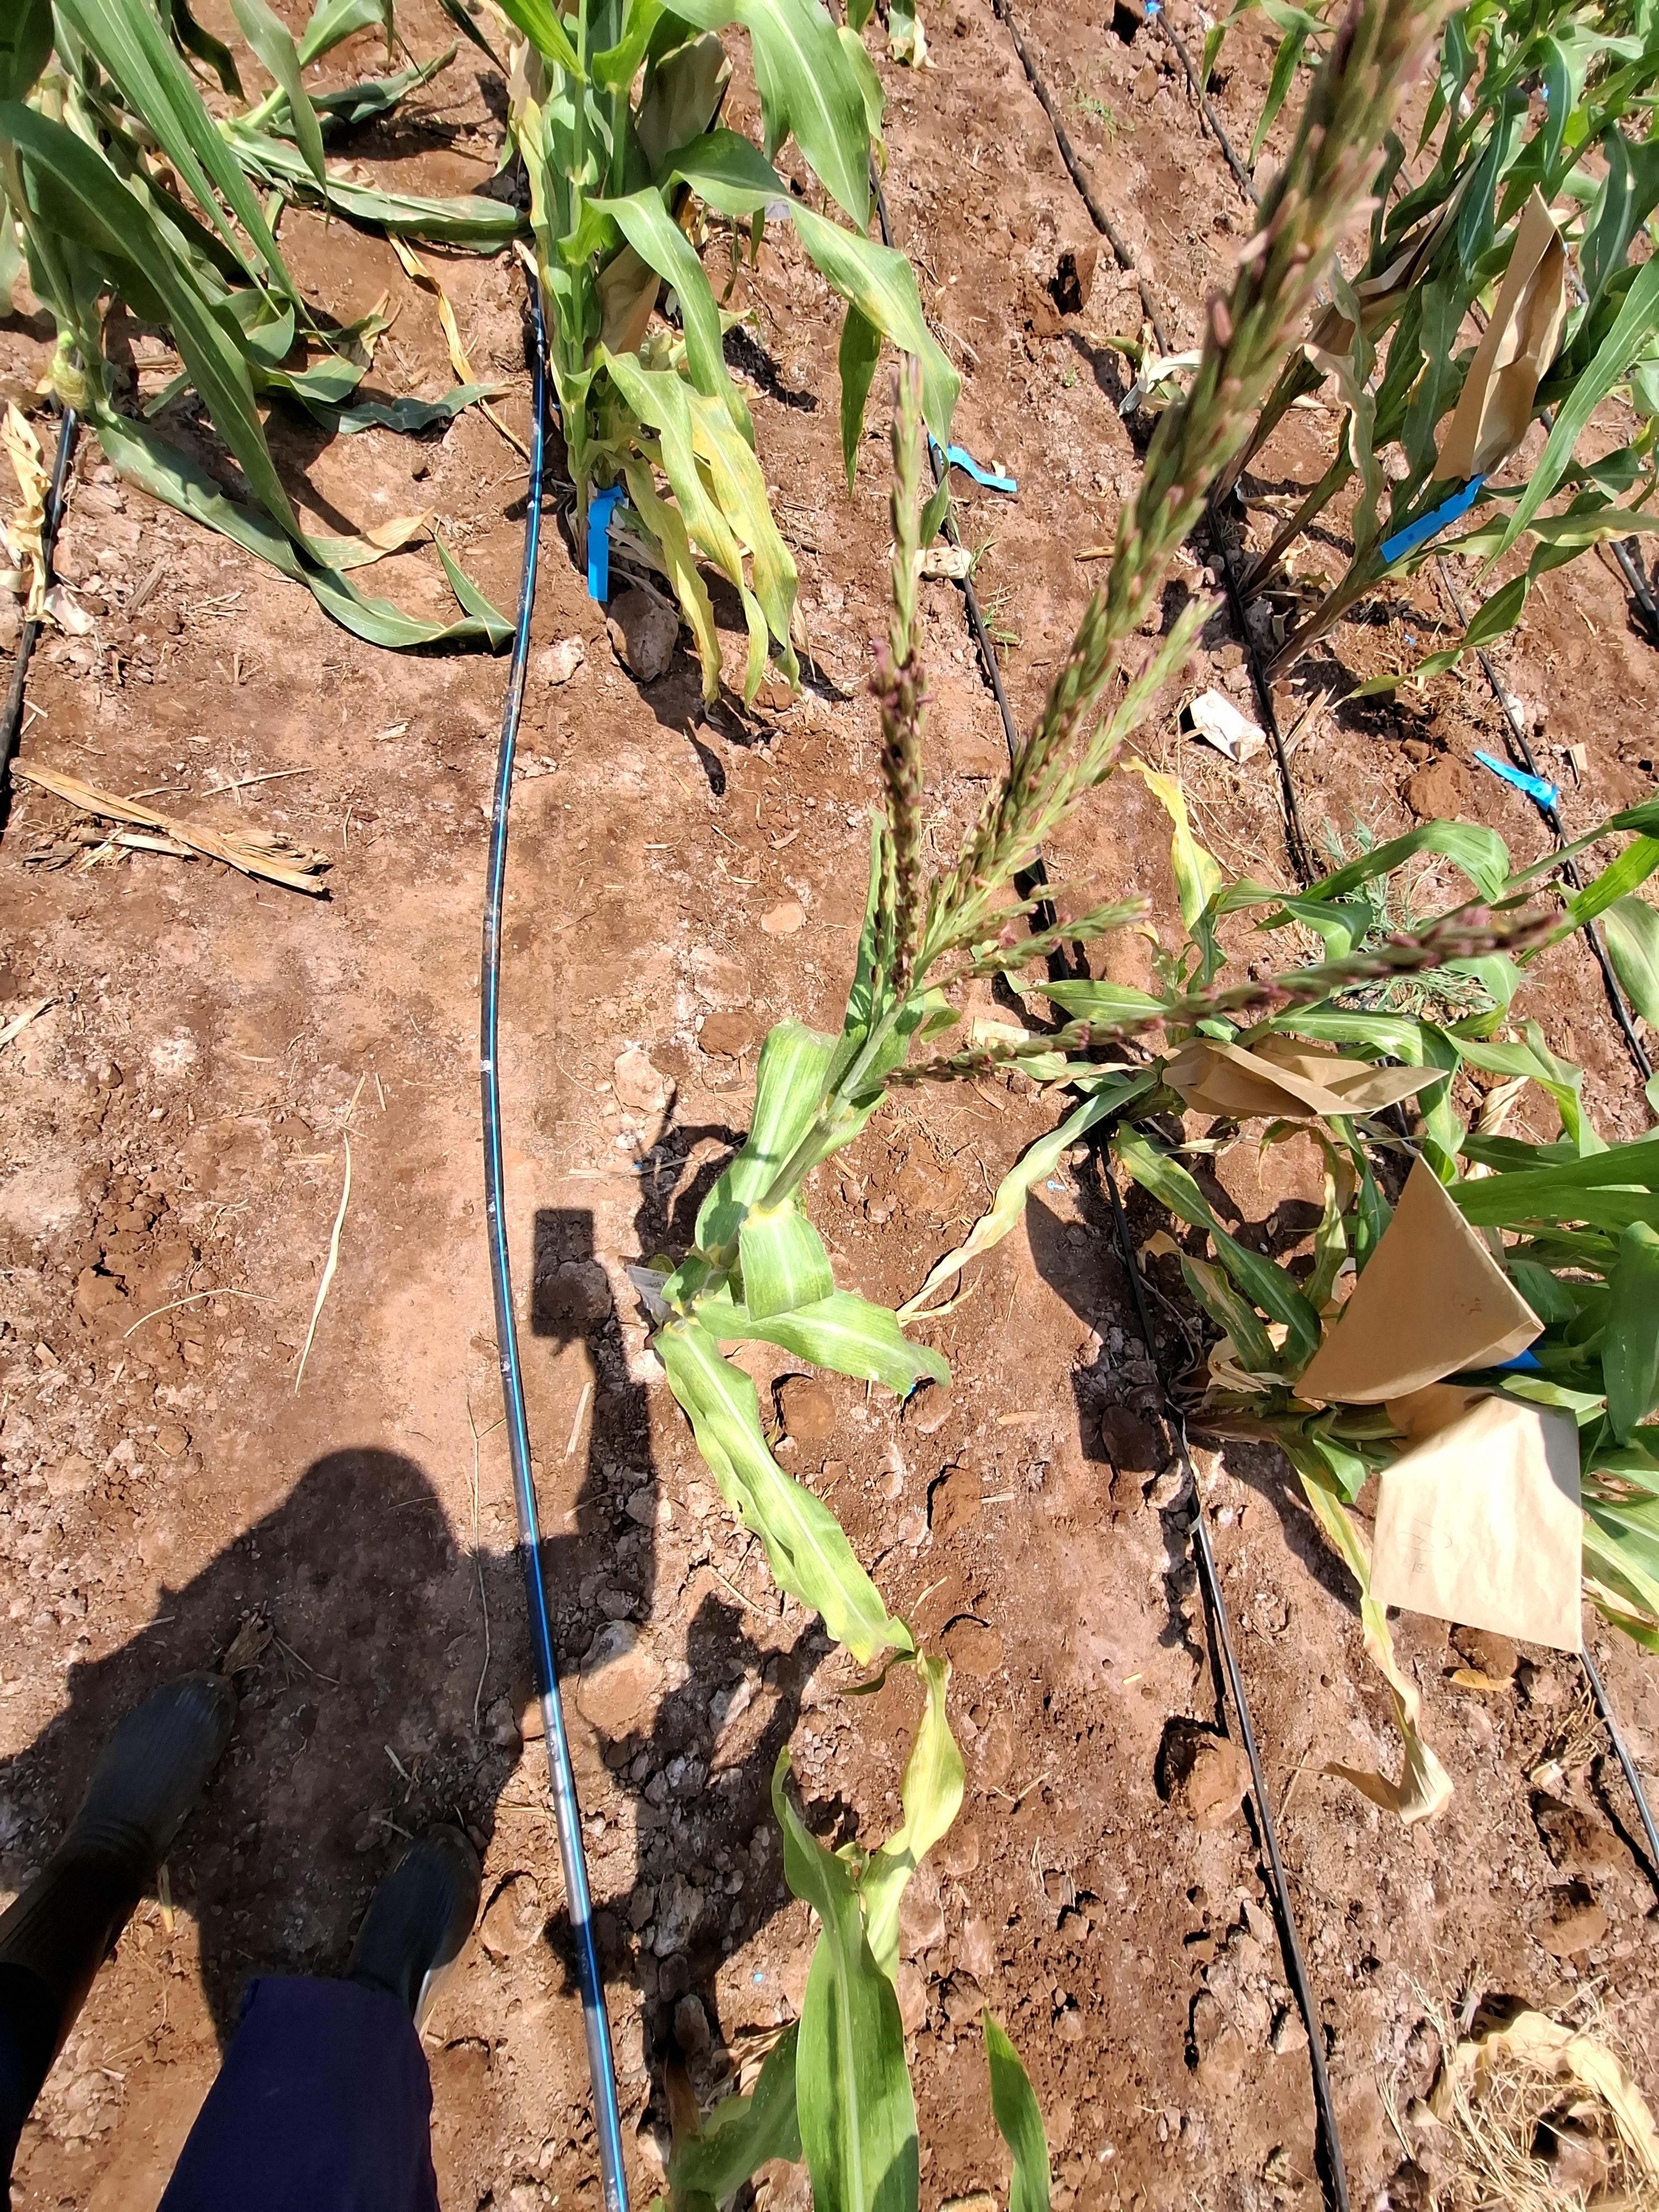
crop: maize
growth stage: flowering
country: Kenya
